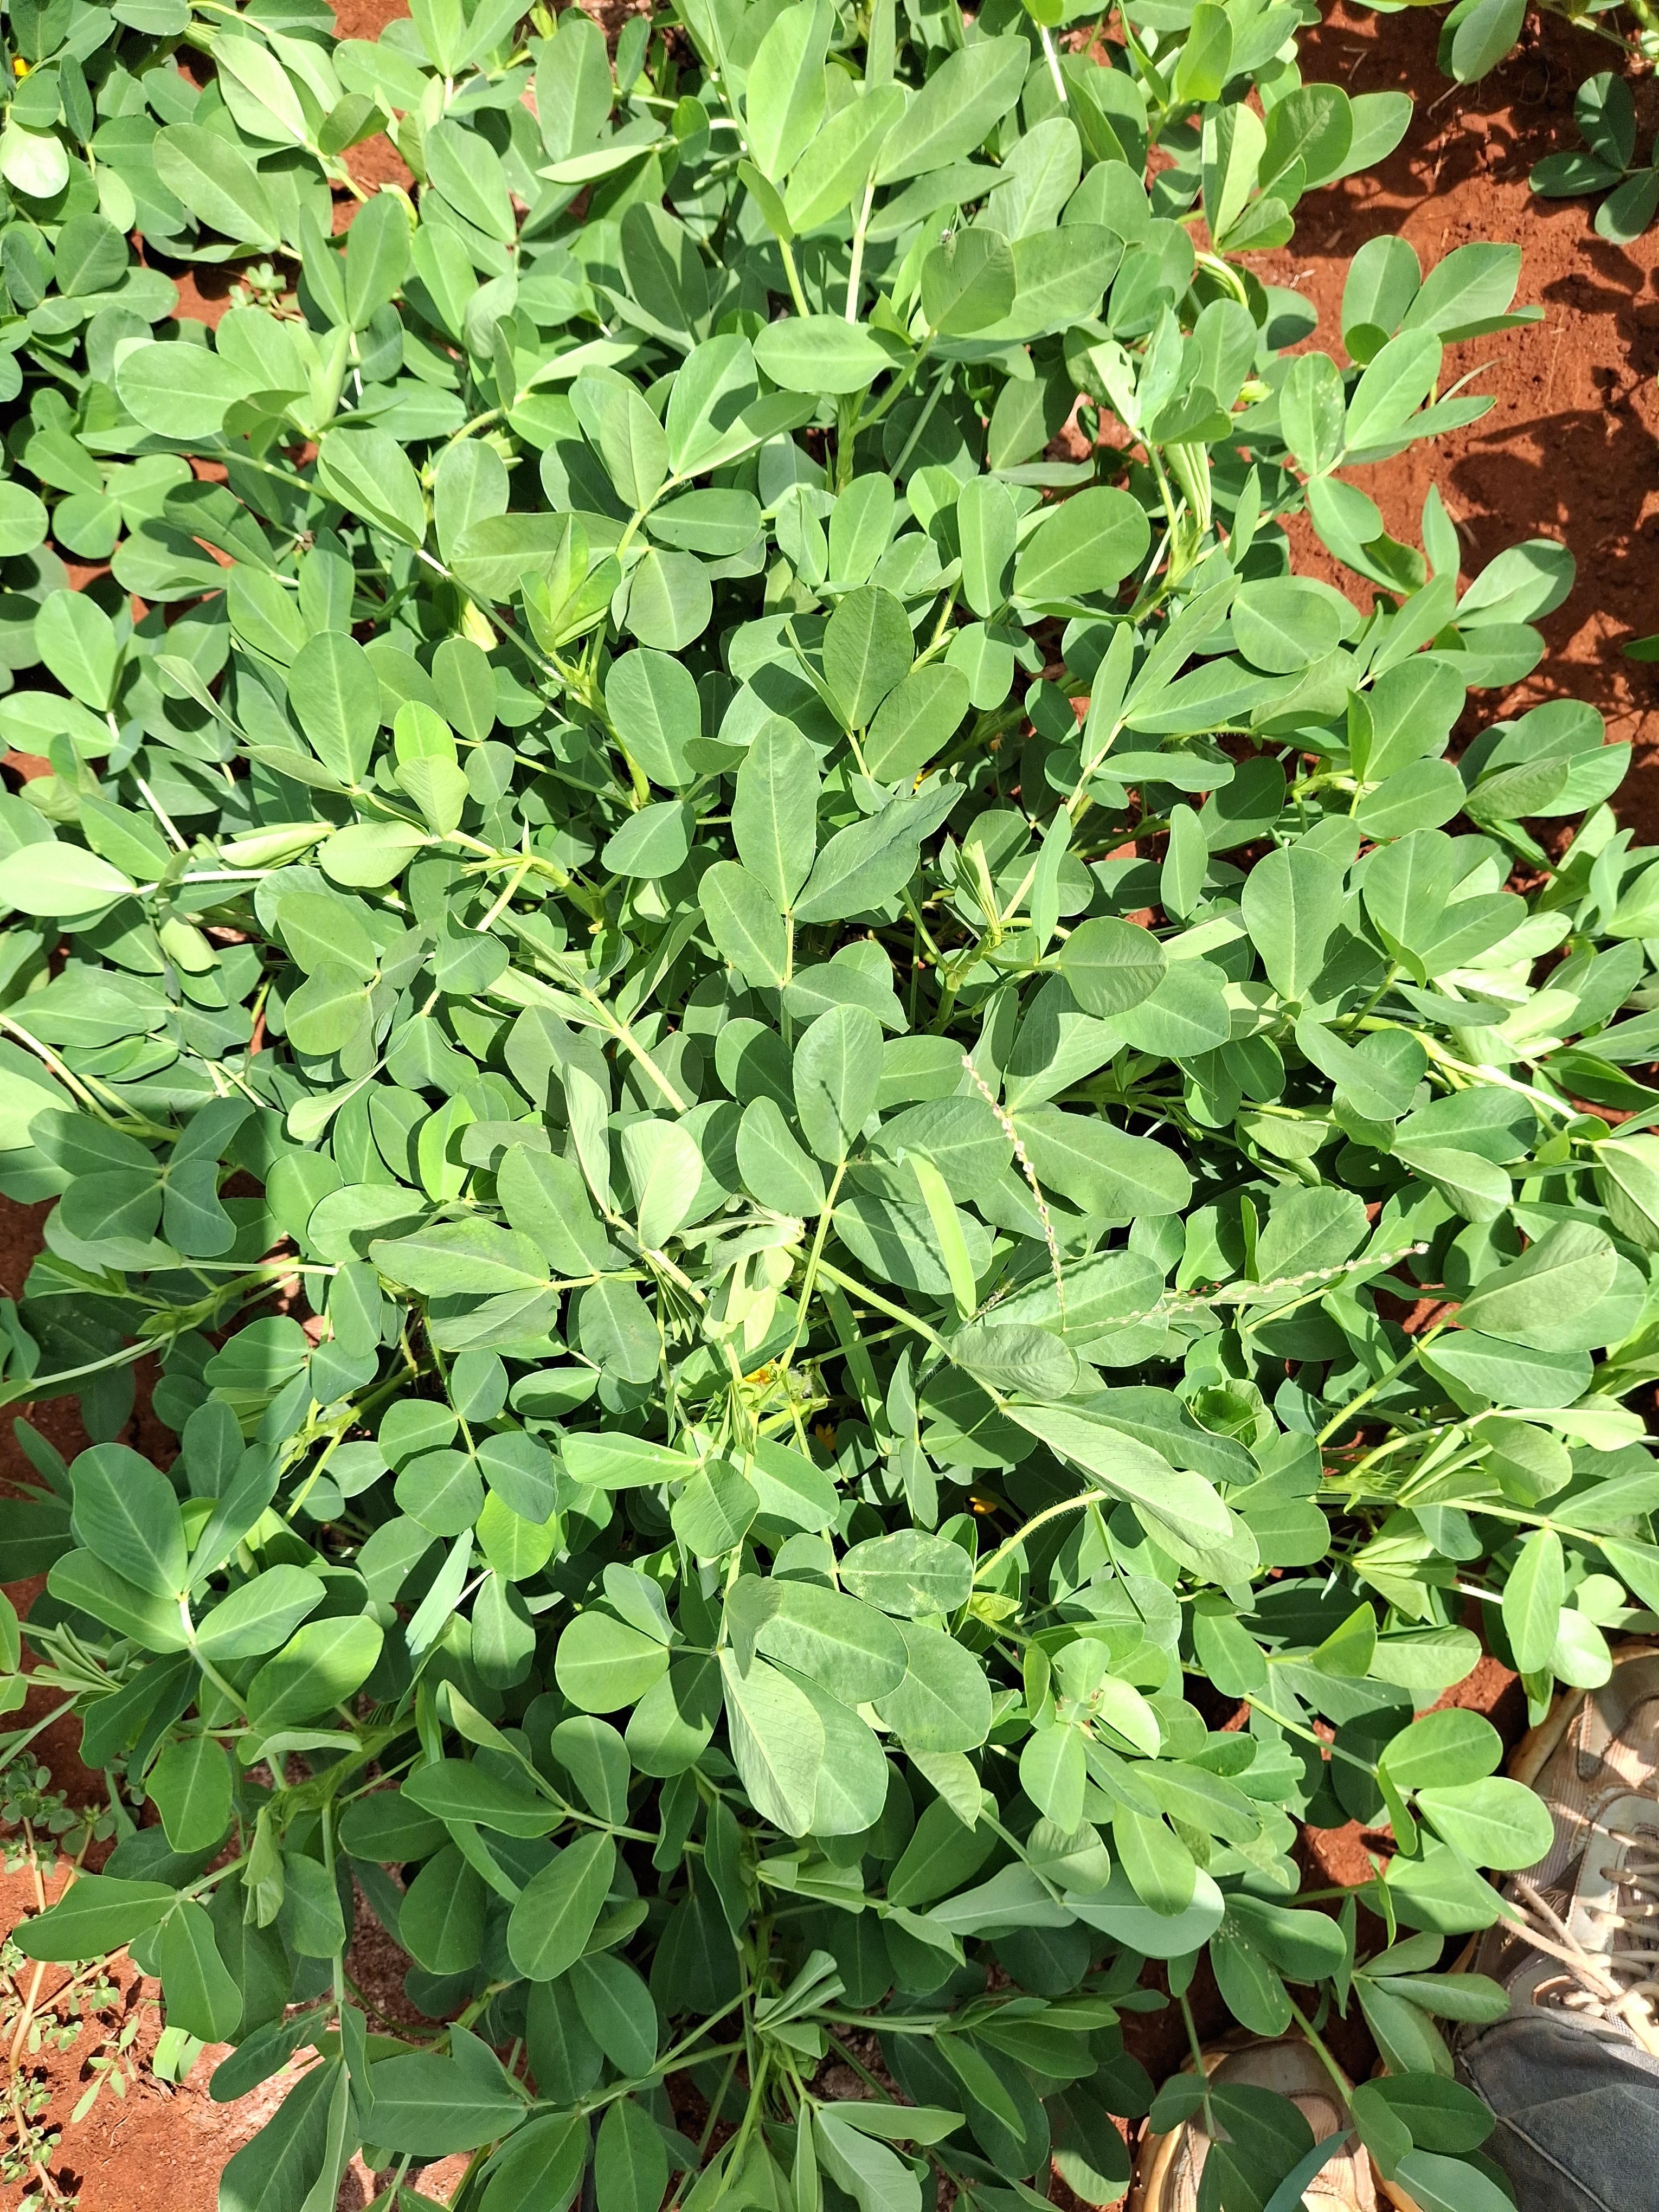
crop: groundnut
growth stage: flowering
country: Kenya
